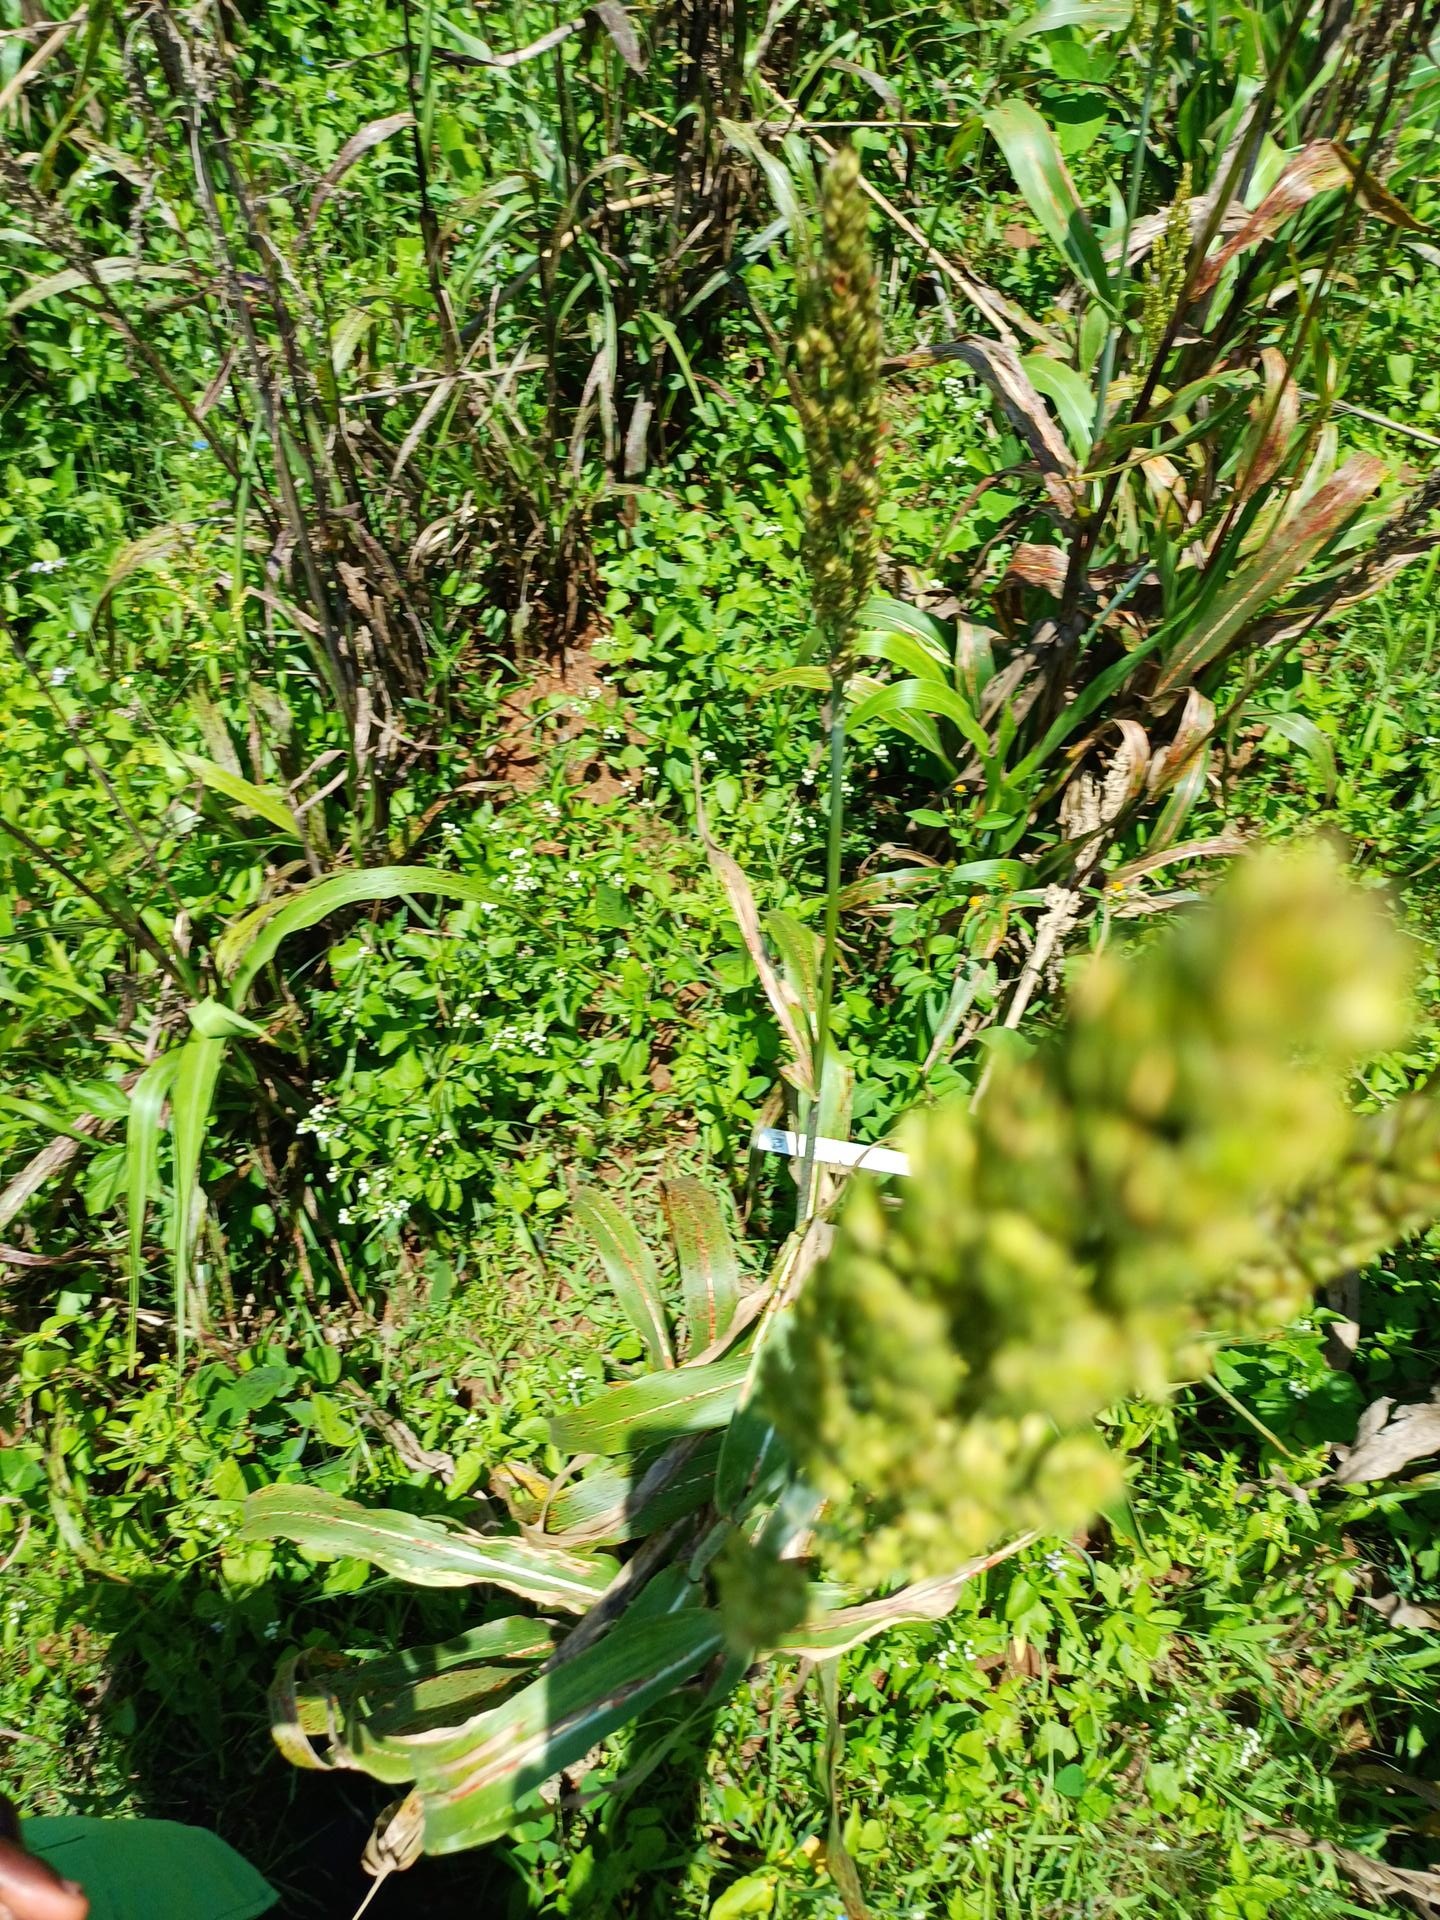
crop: sorghum
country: Kenya
